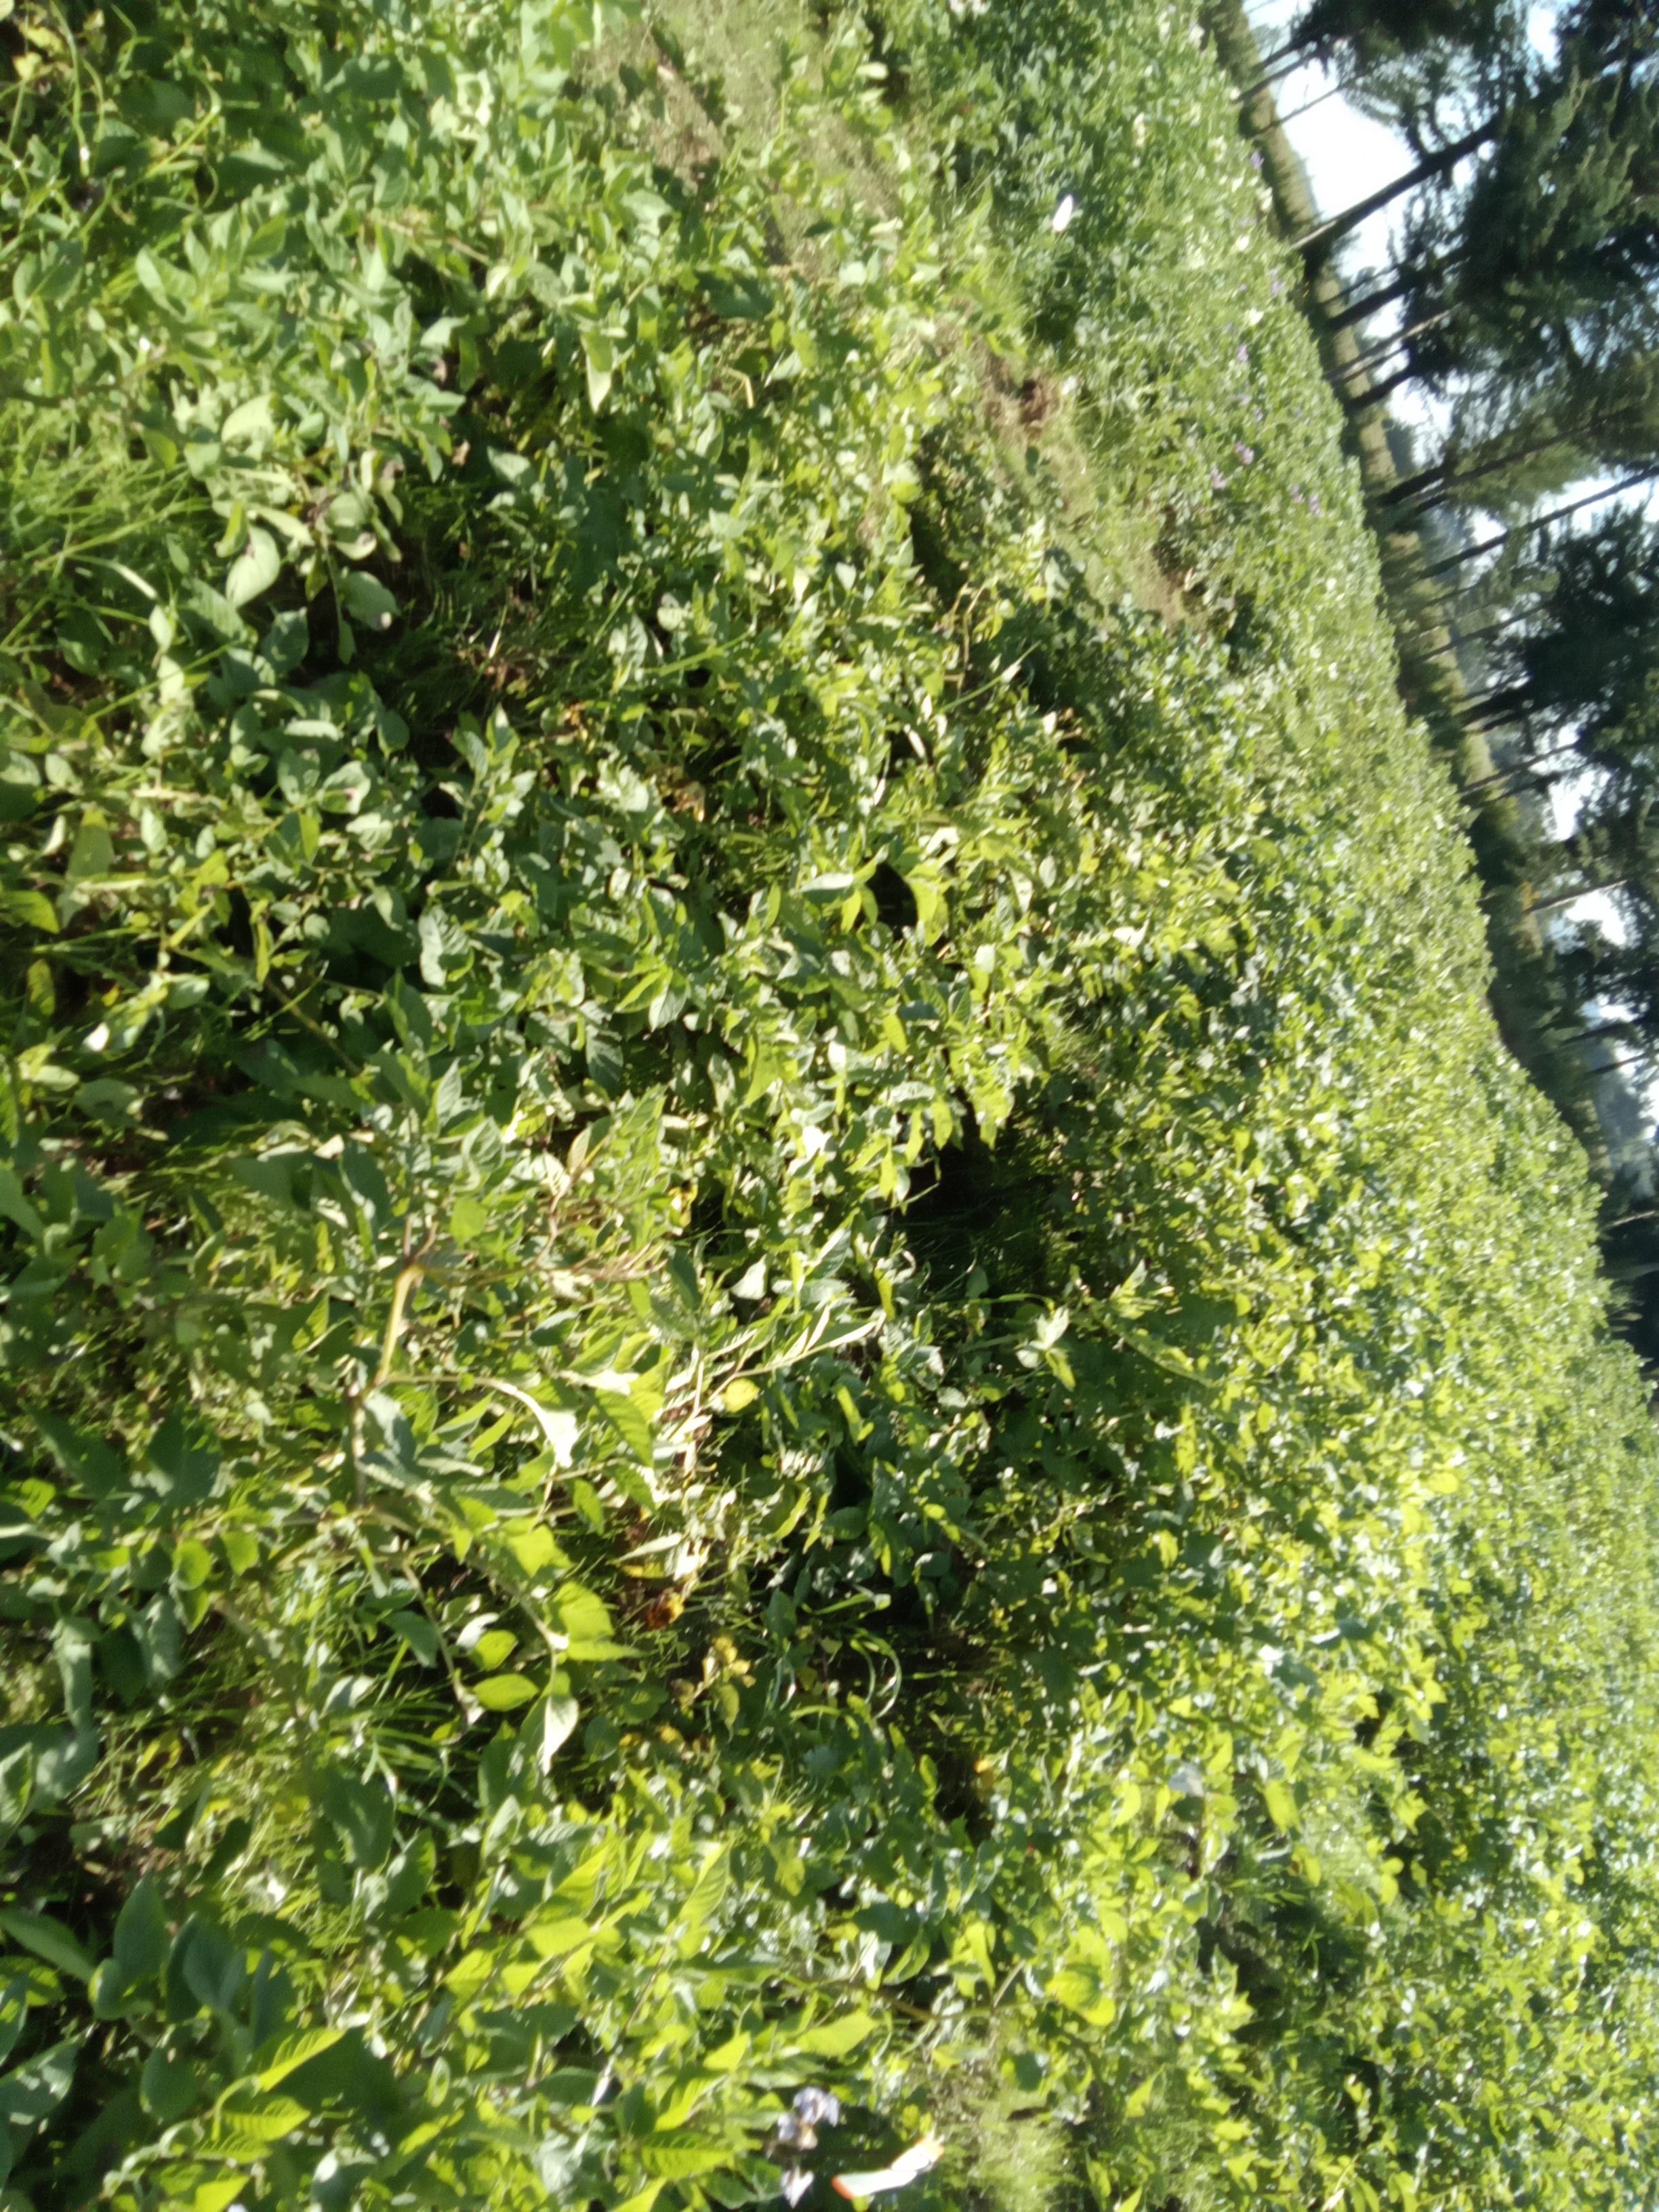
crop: potato
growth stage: maturity
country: Kenya
